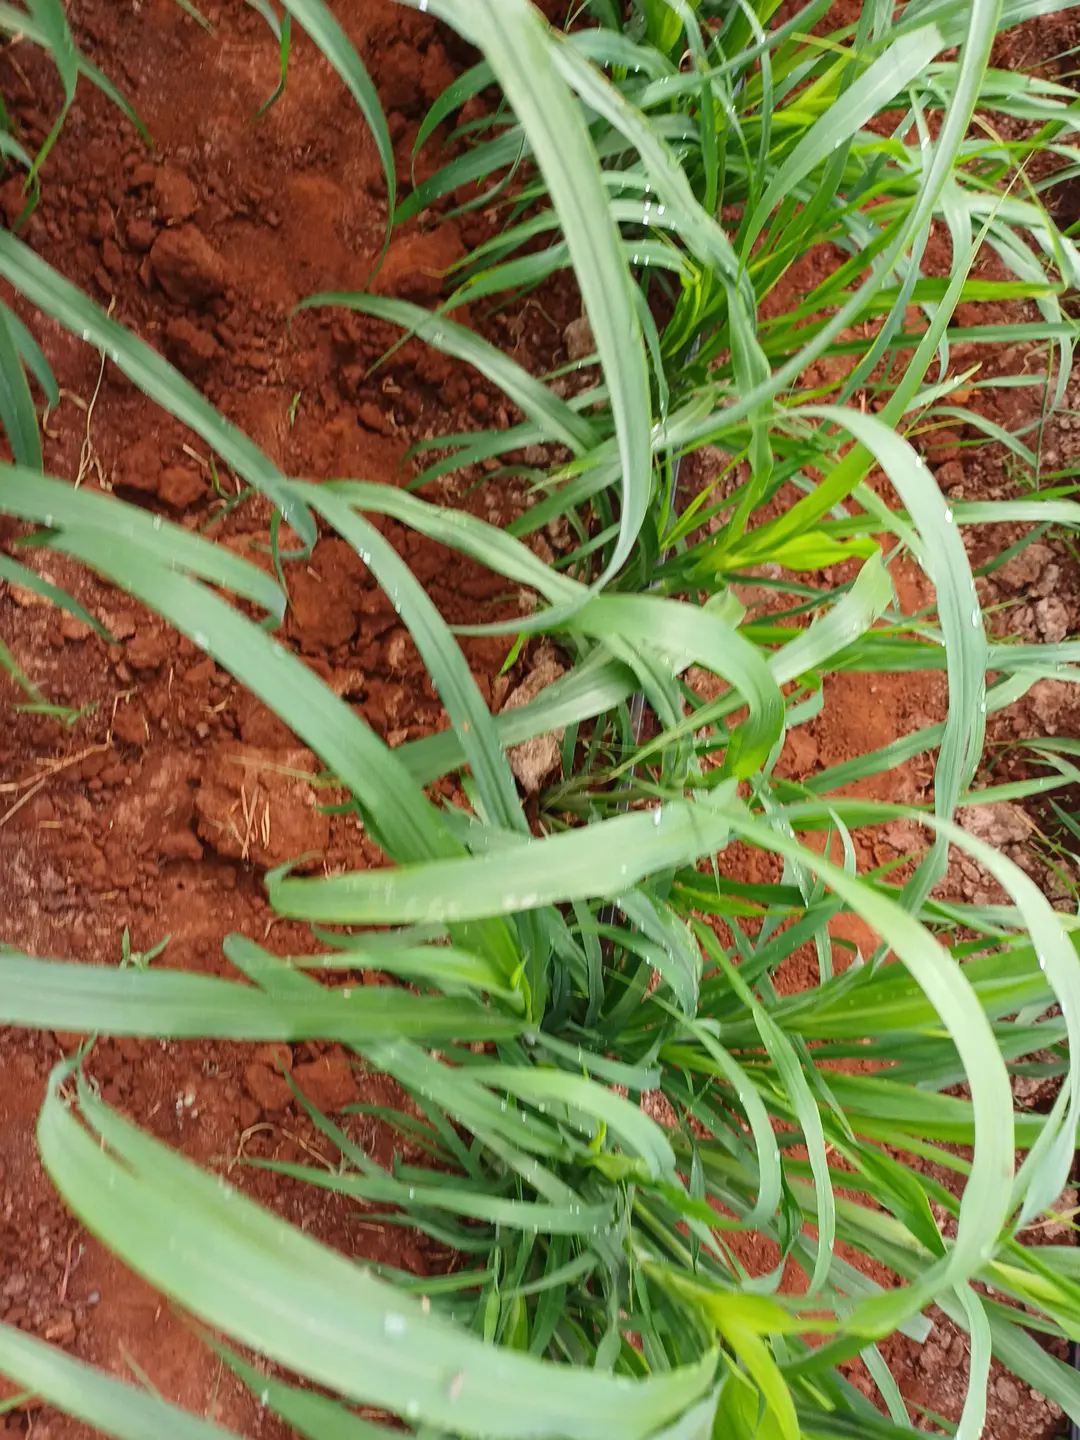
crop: pearl millet
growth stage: flowering
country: Kenya
